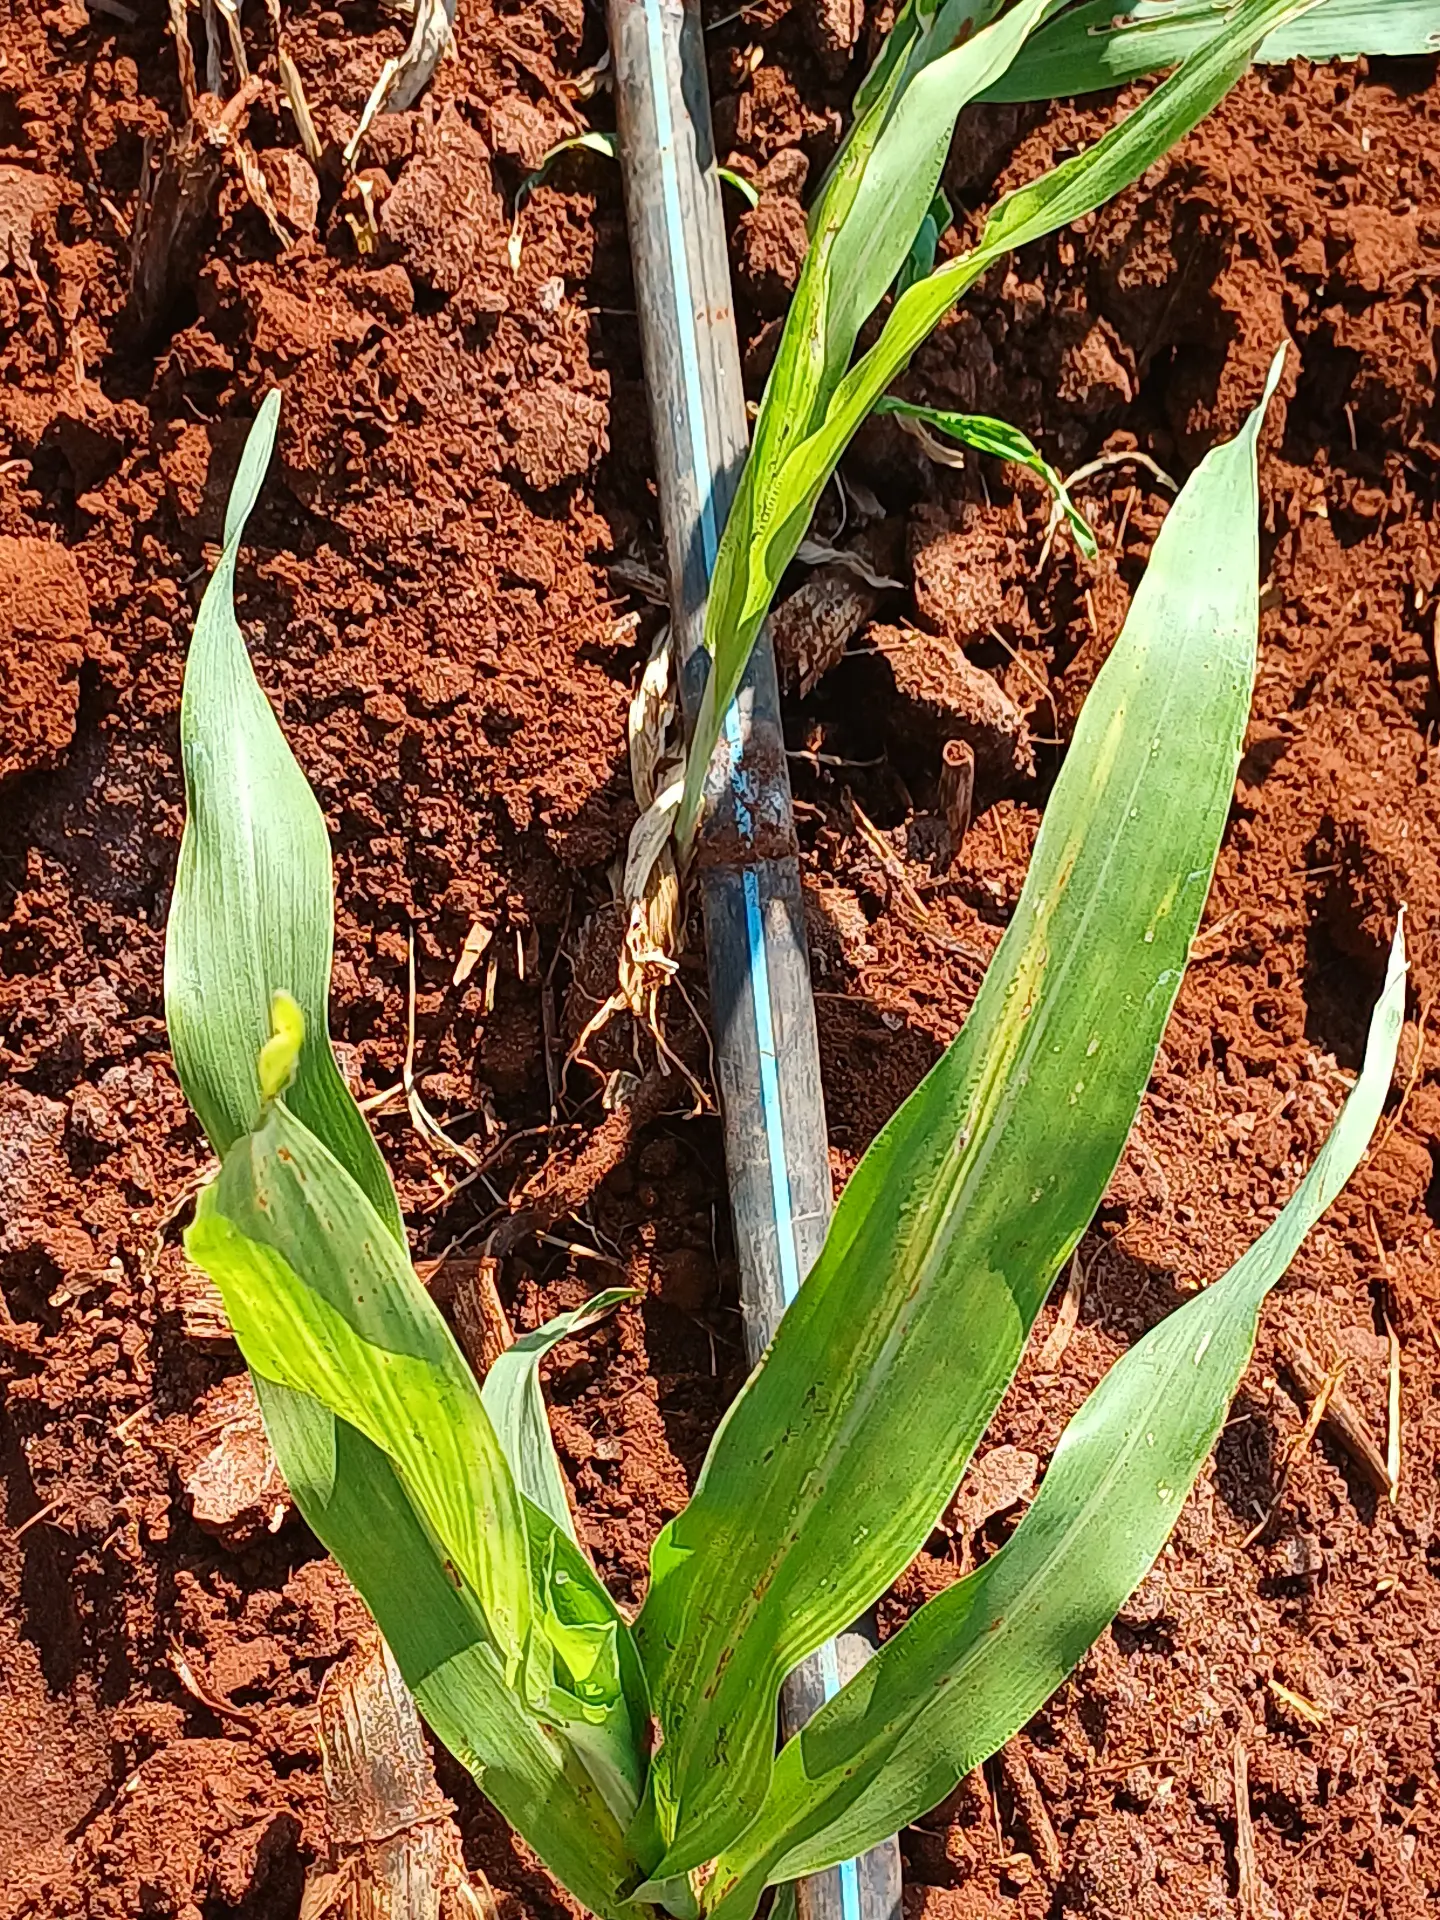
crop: sorghum
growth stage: vegetative
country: Kenya
